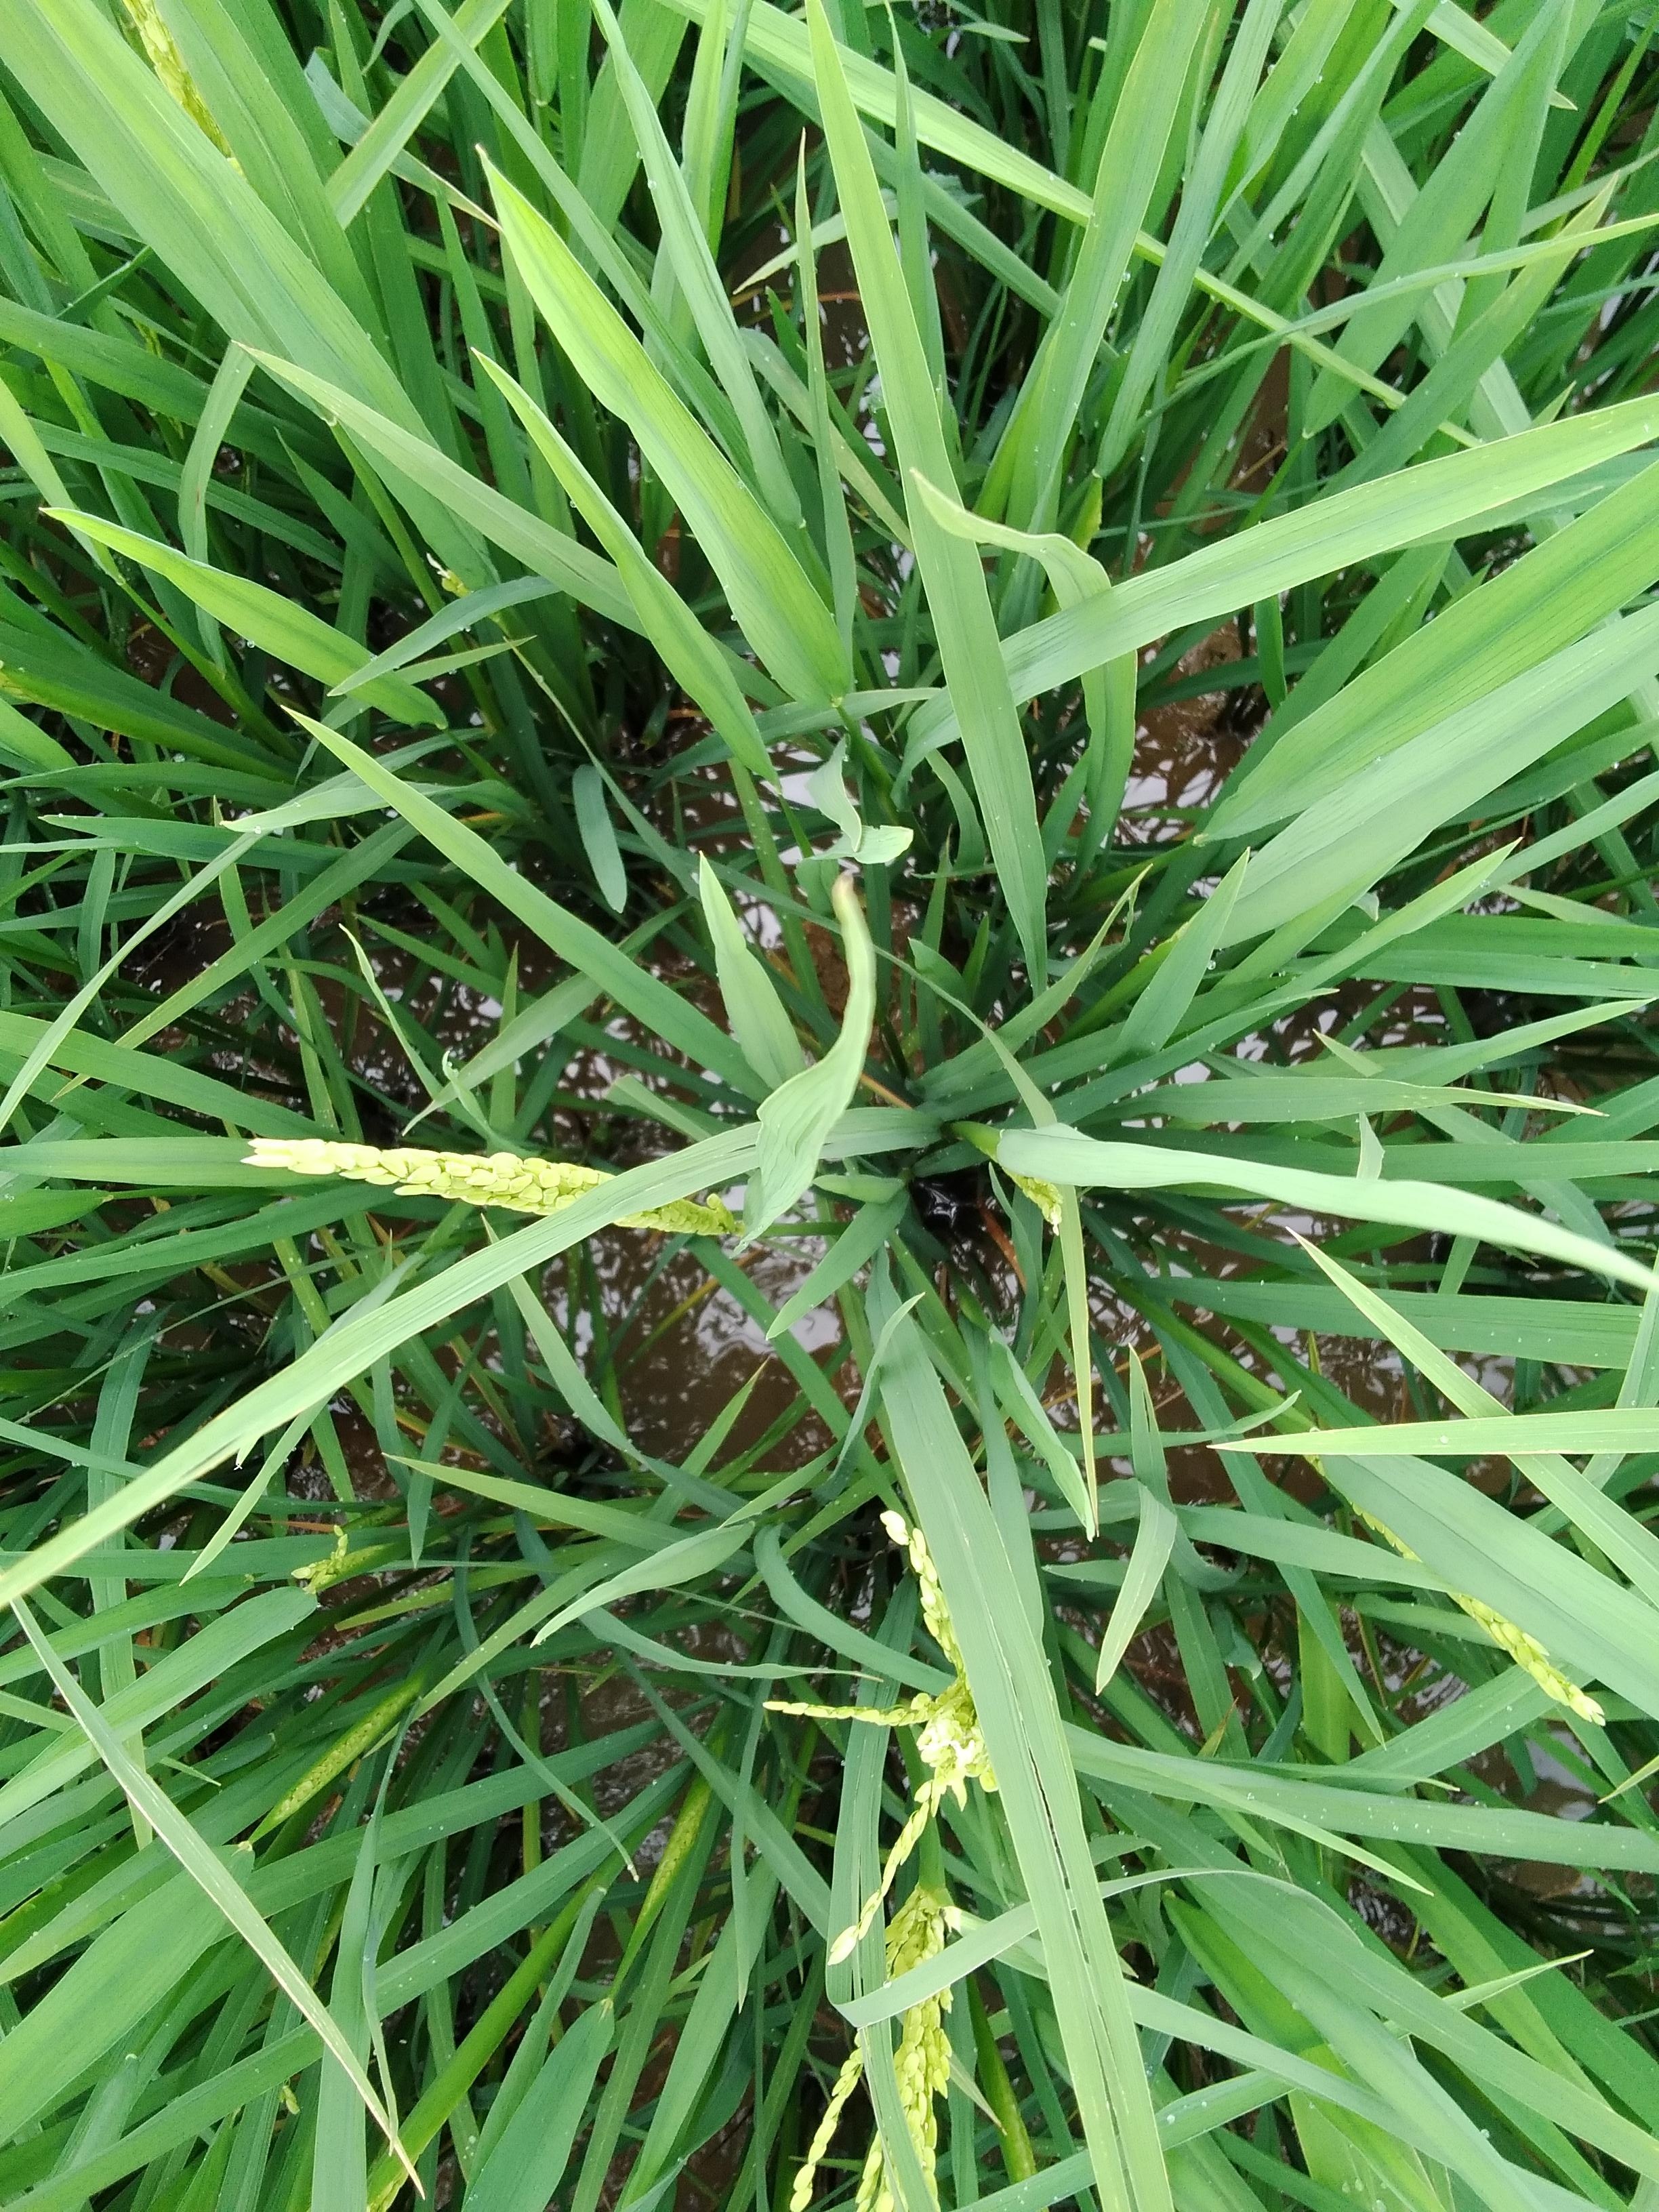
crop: rice
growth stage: flowering
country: Nigeria
